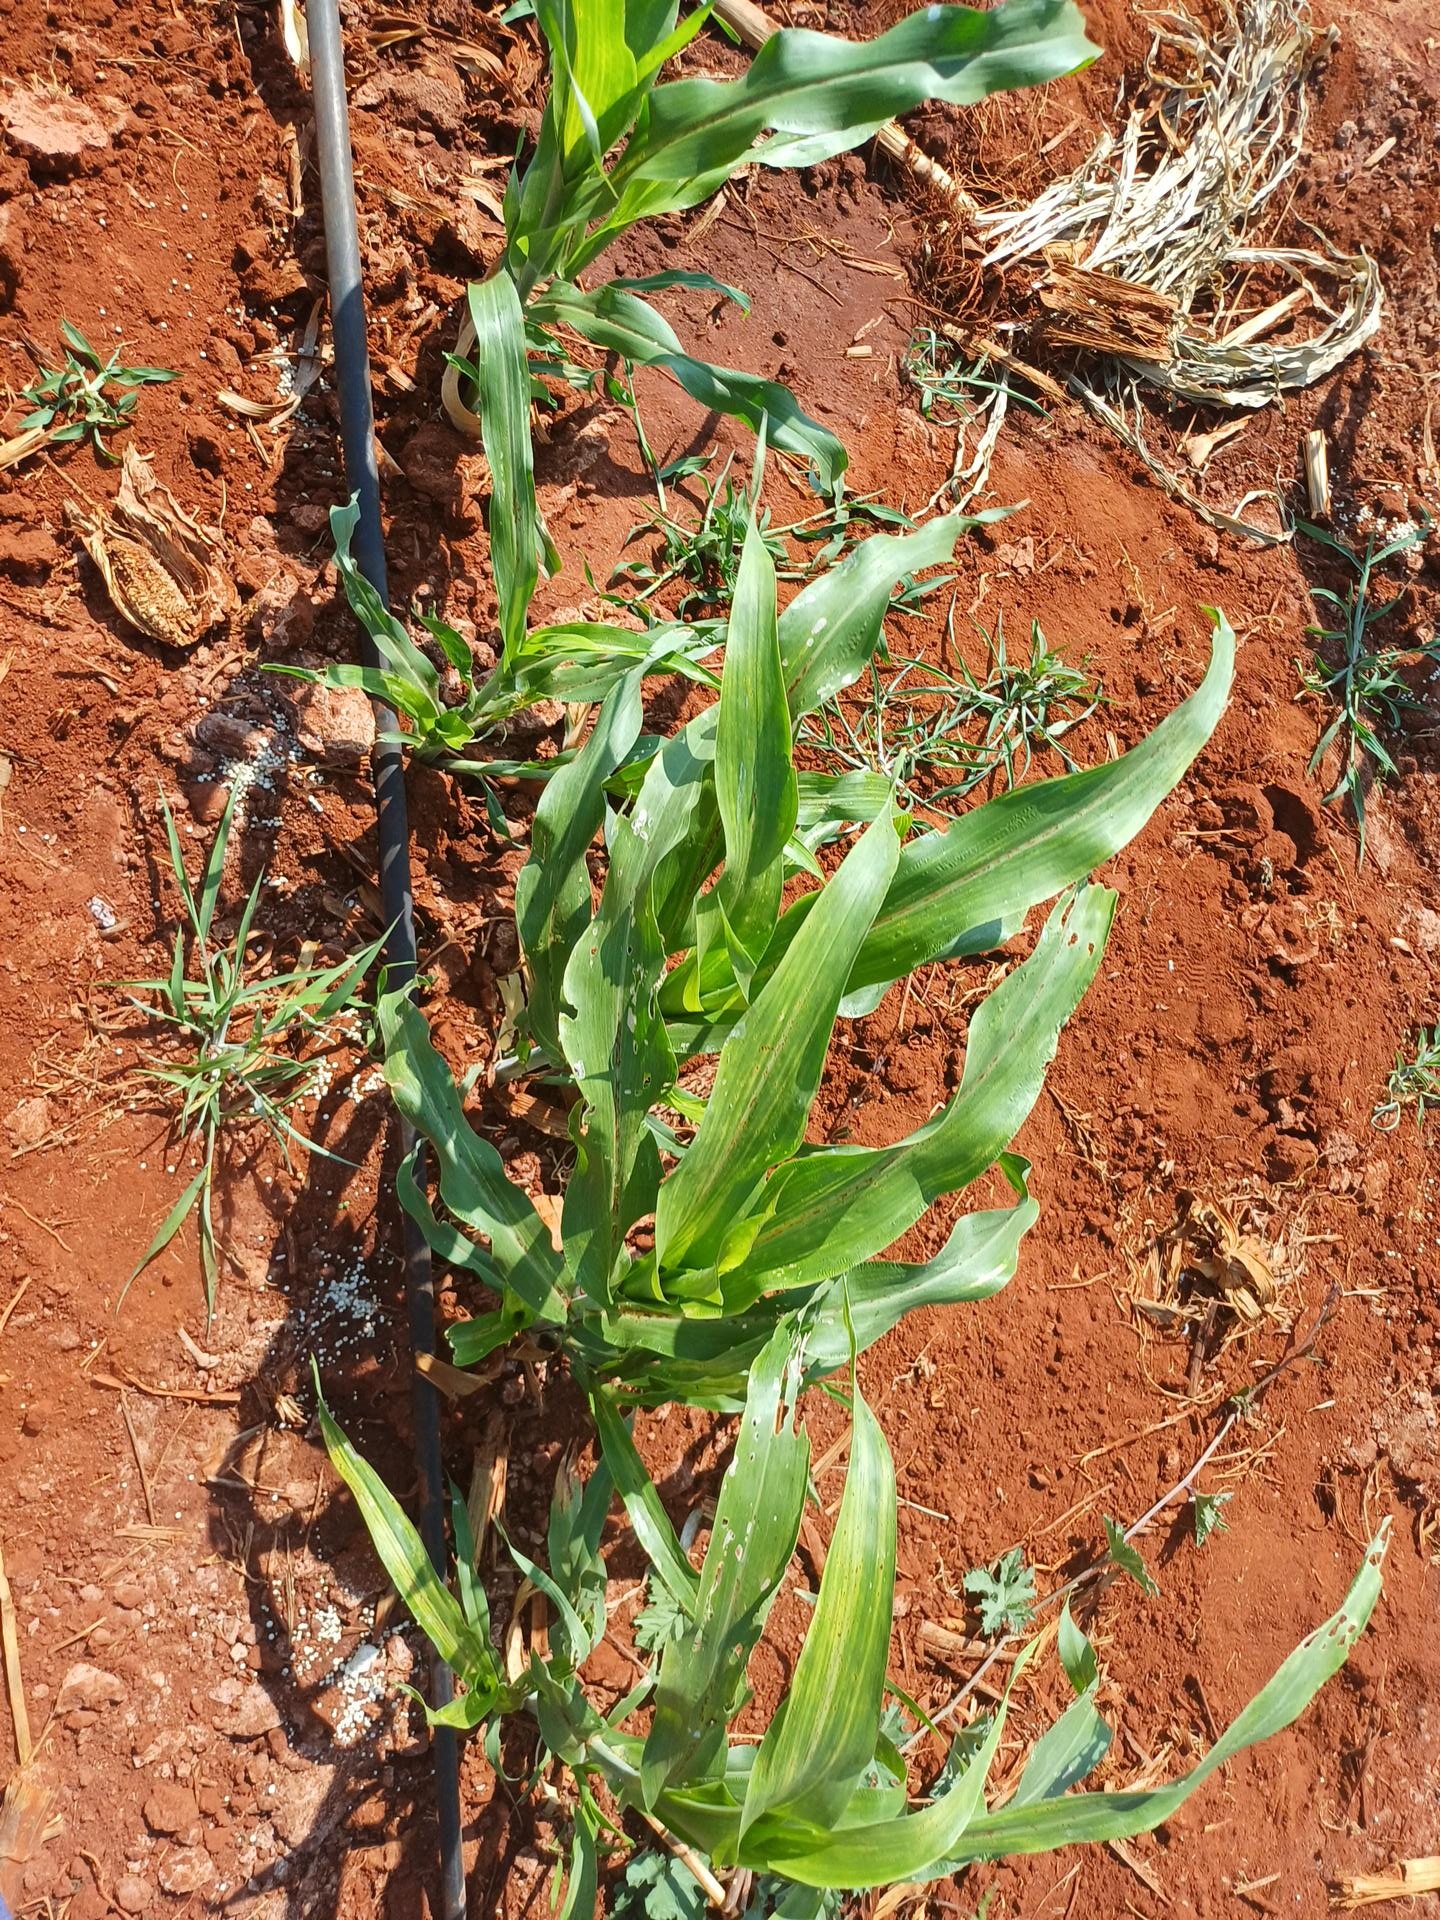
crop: sorghum
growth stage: vegetative
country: Kenya
